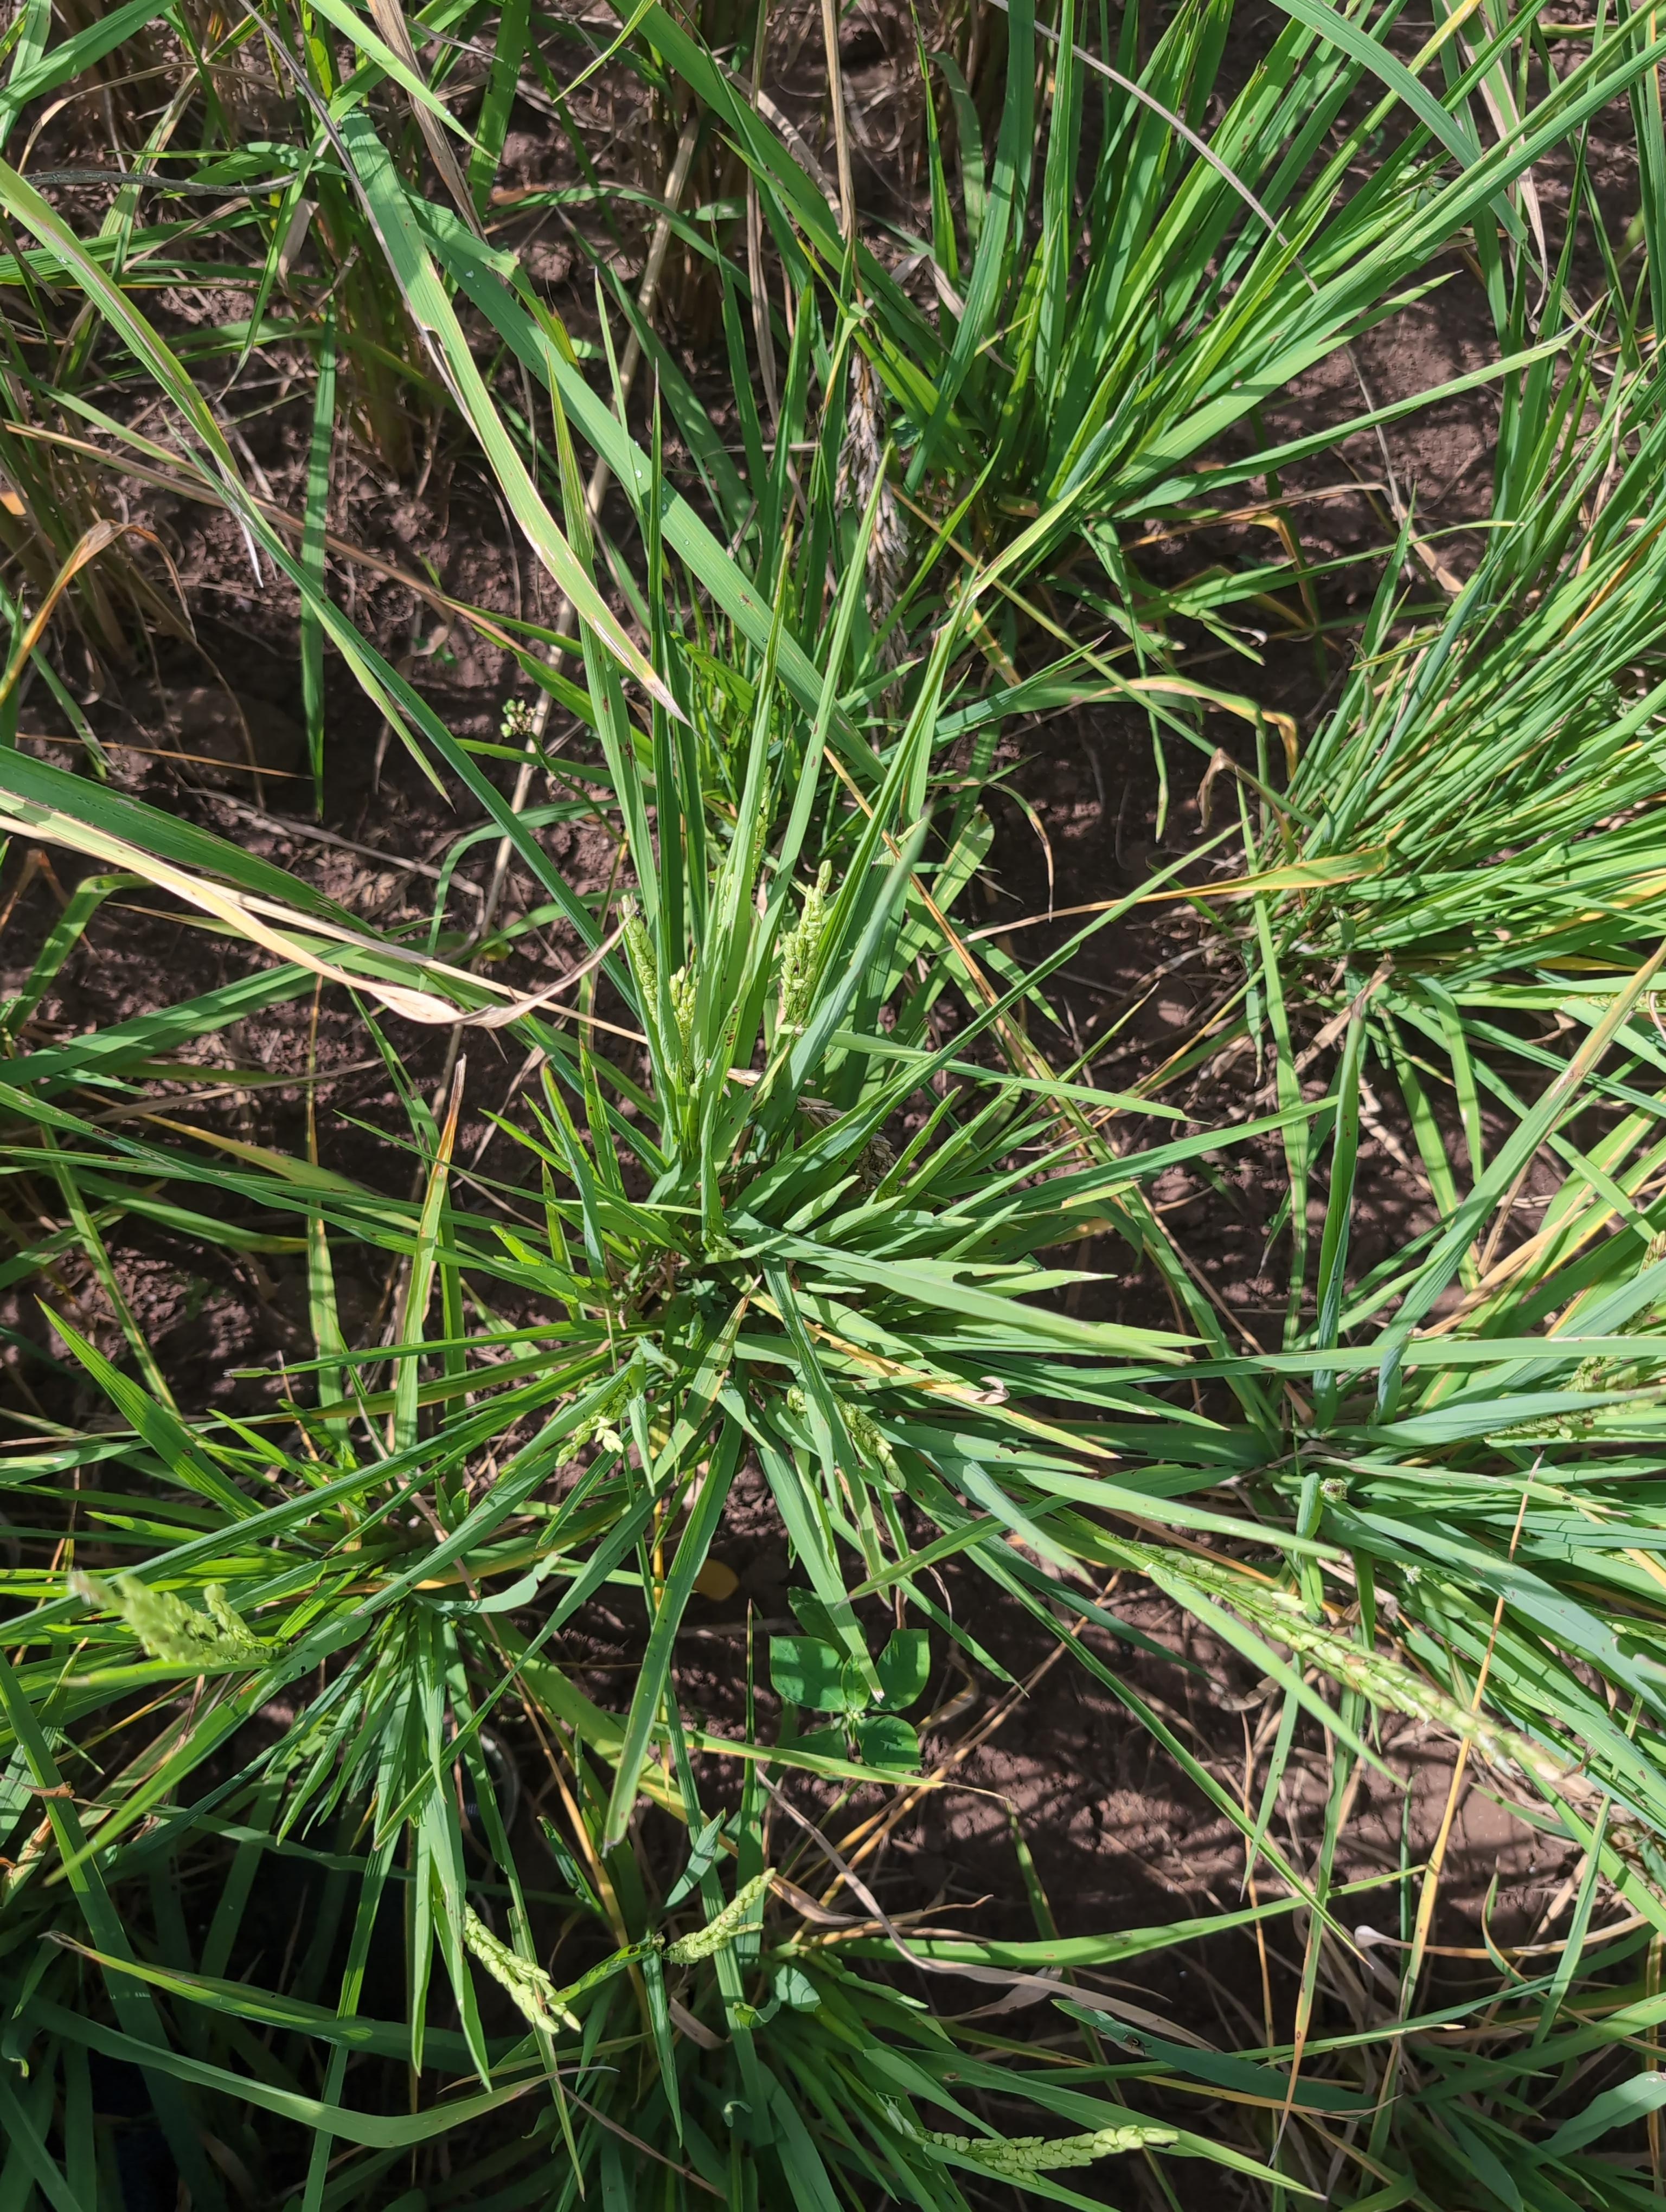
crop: rice
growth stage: stage dough
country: Côte d'Ivoire
